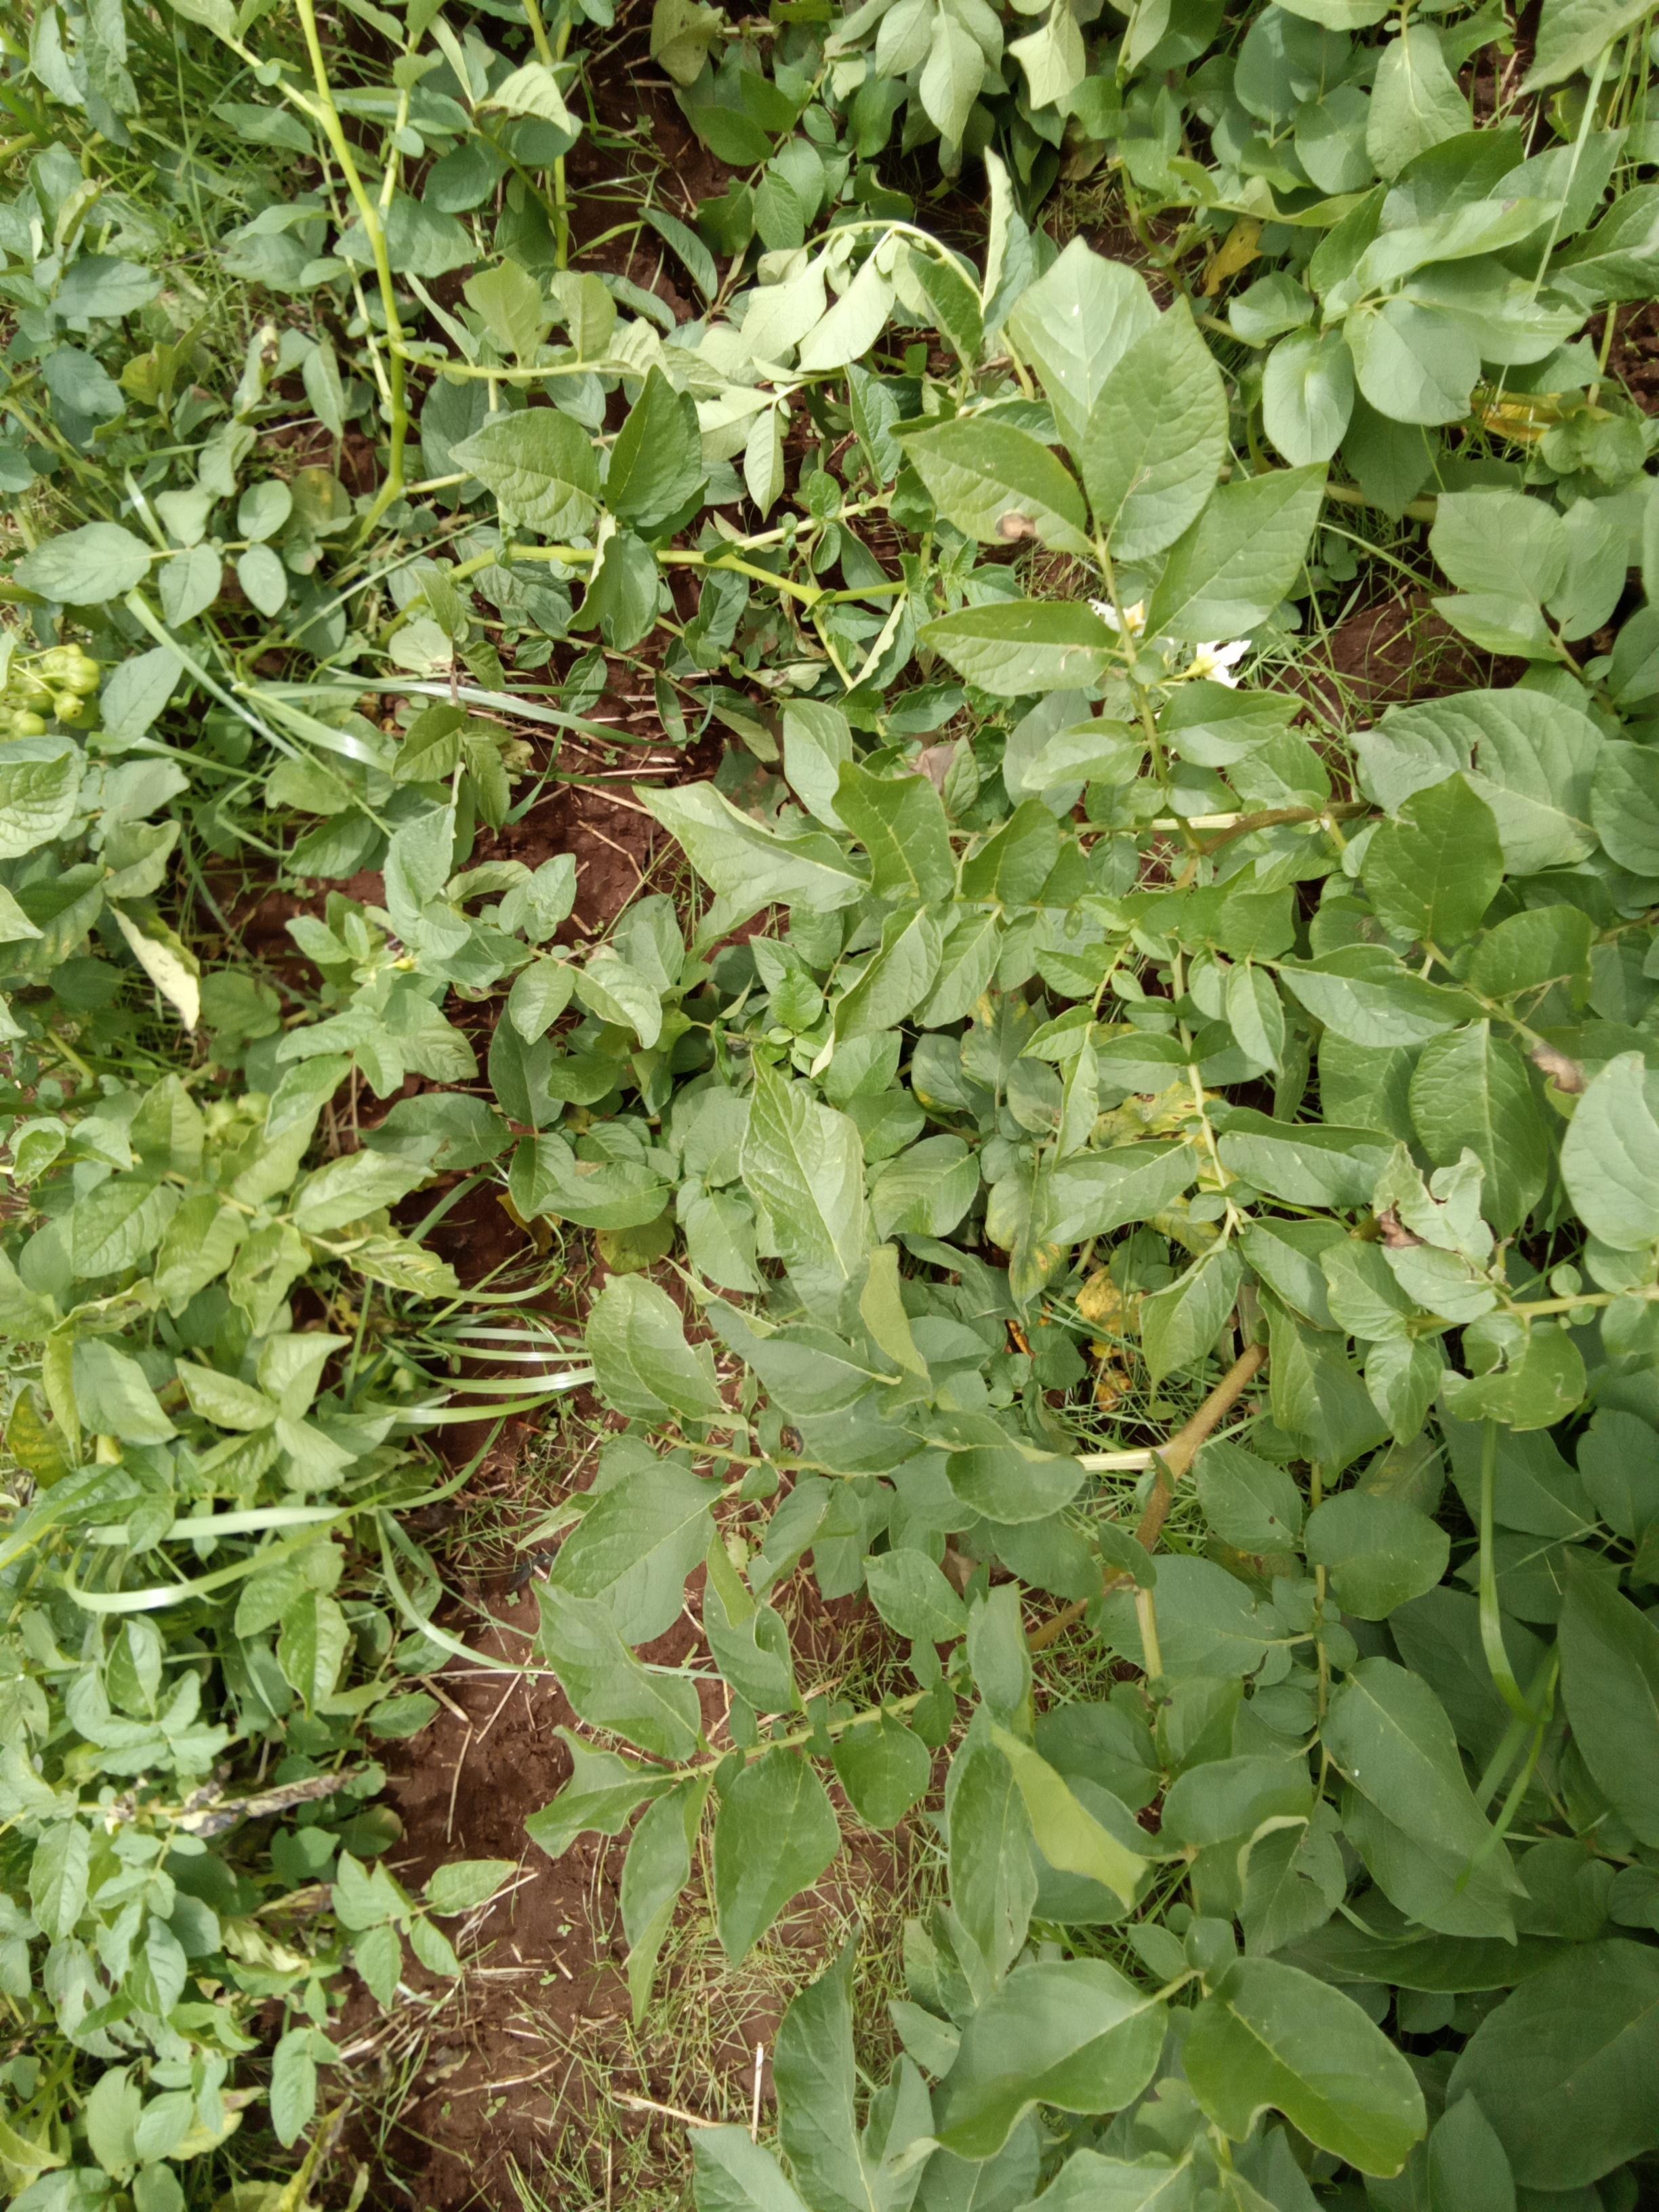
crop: potato
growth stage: flowering
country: Kenya
